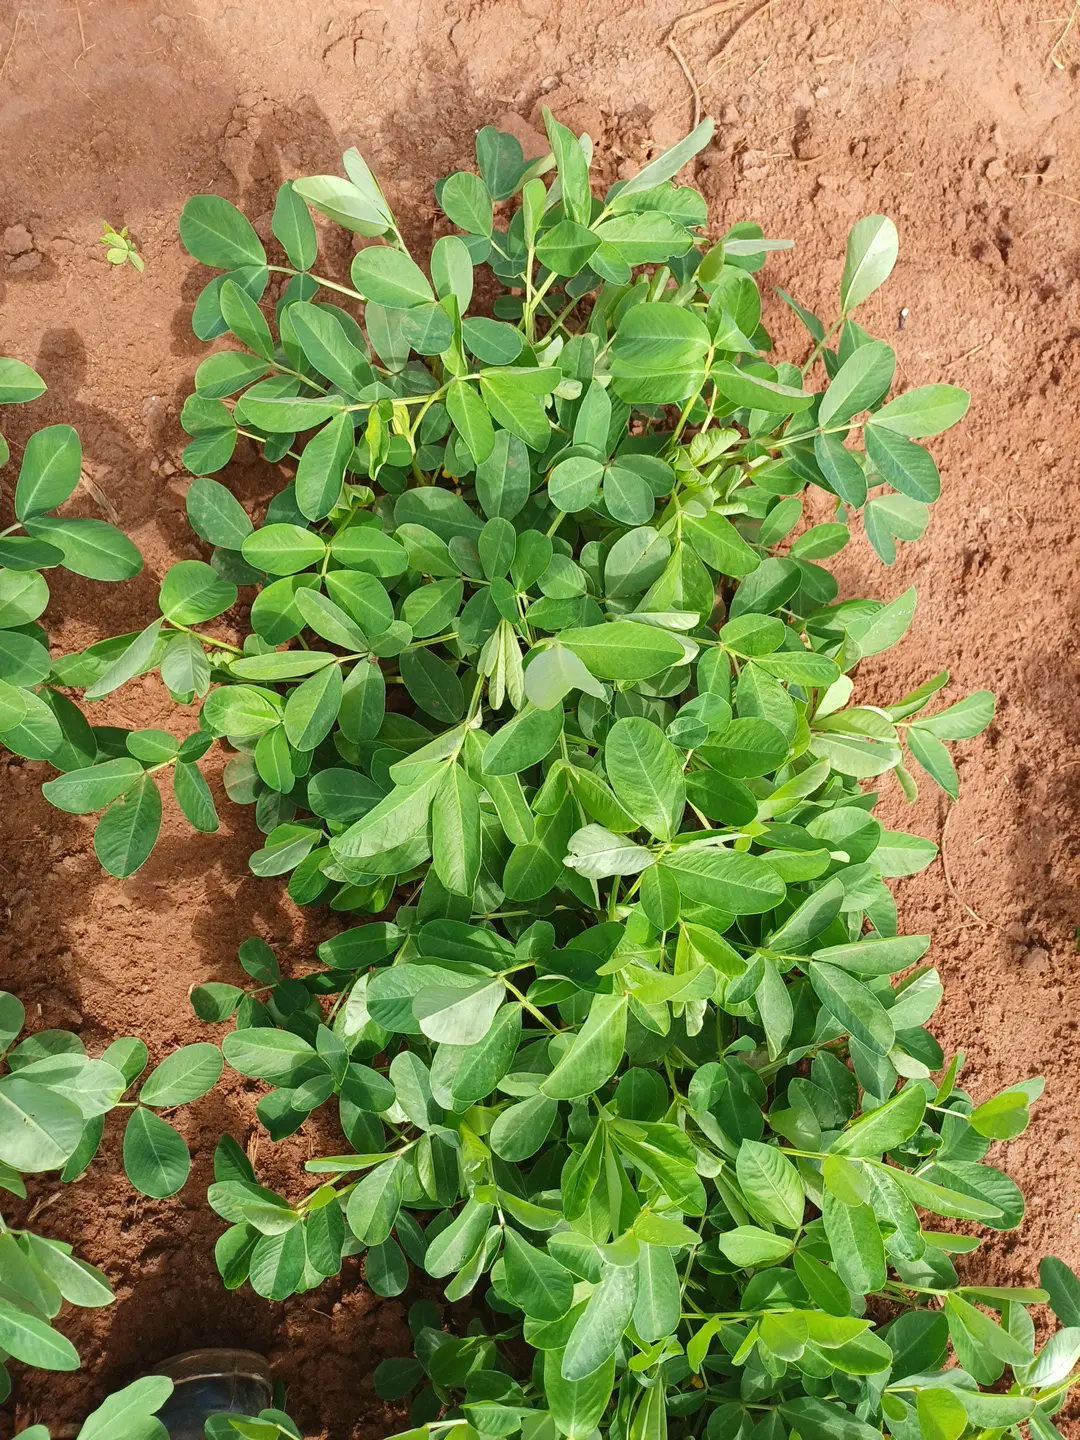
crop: groundnut
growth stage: flowering
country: Kenya
